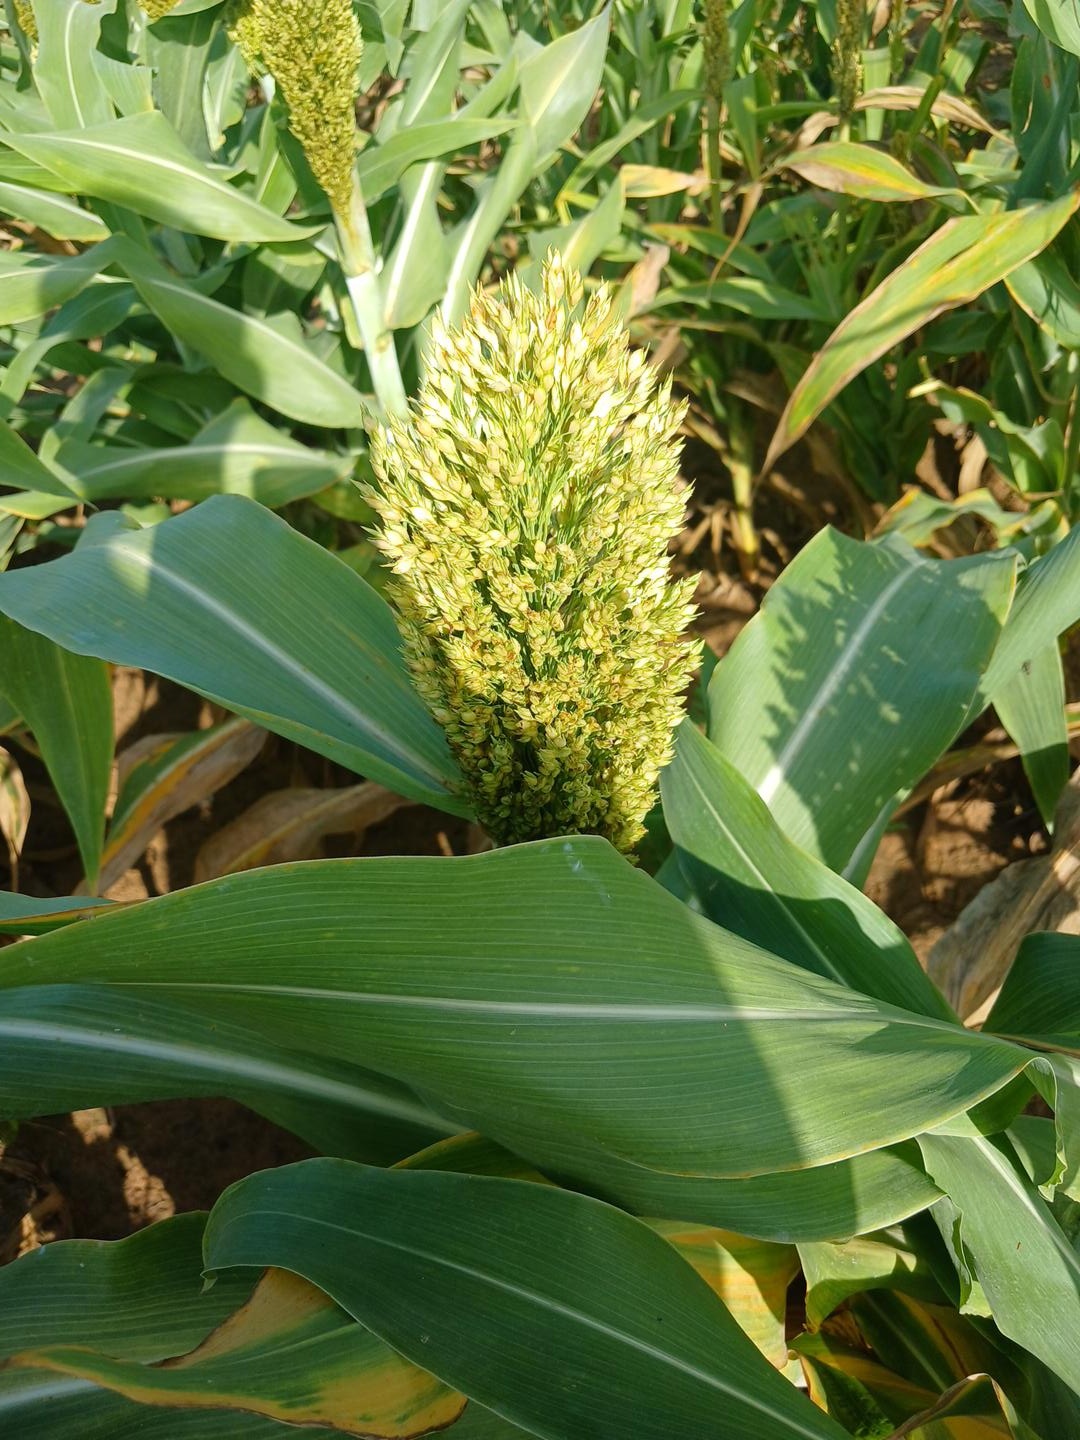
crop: sorghum
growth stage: filling grain
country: Senegal
